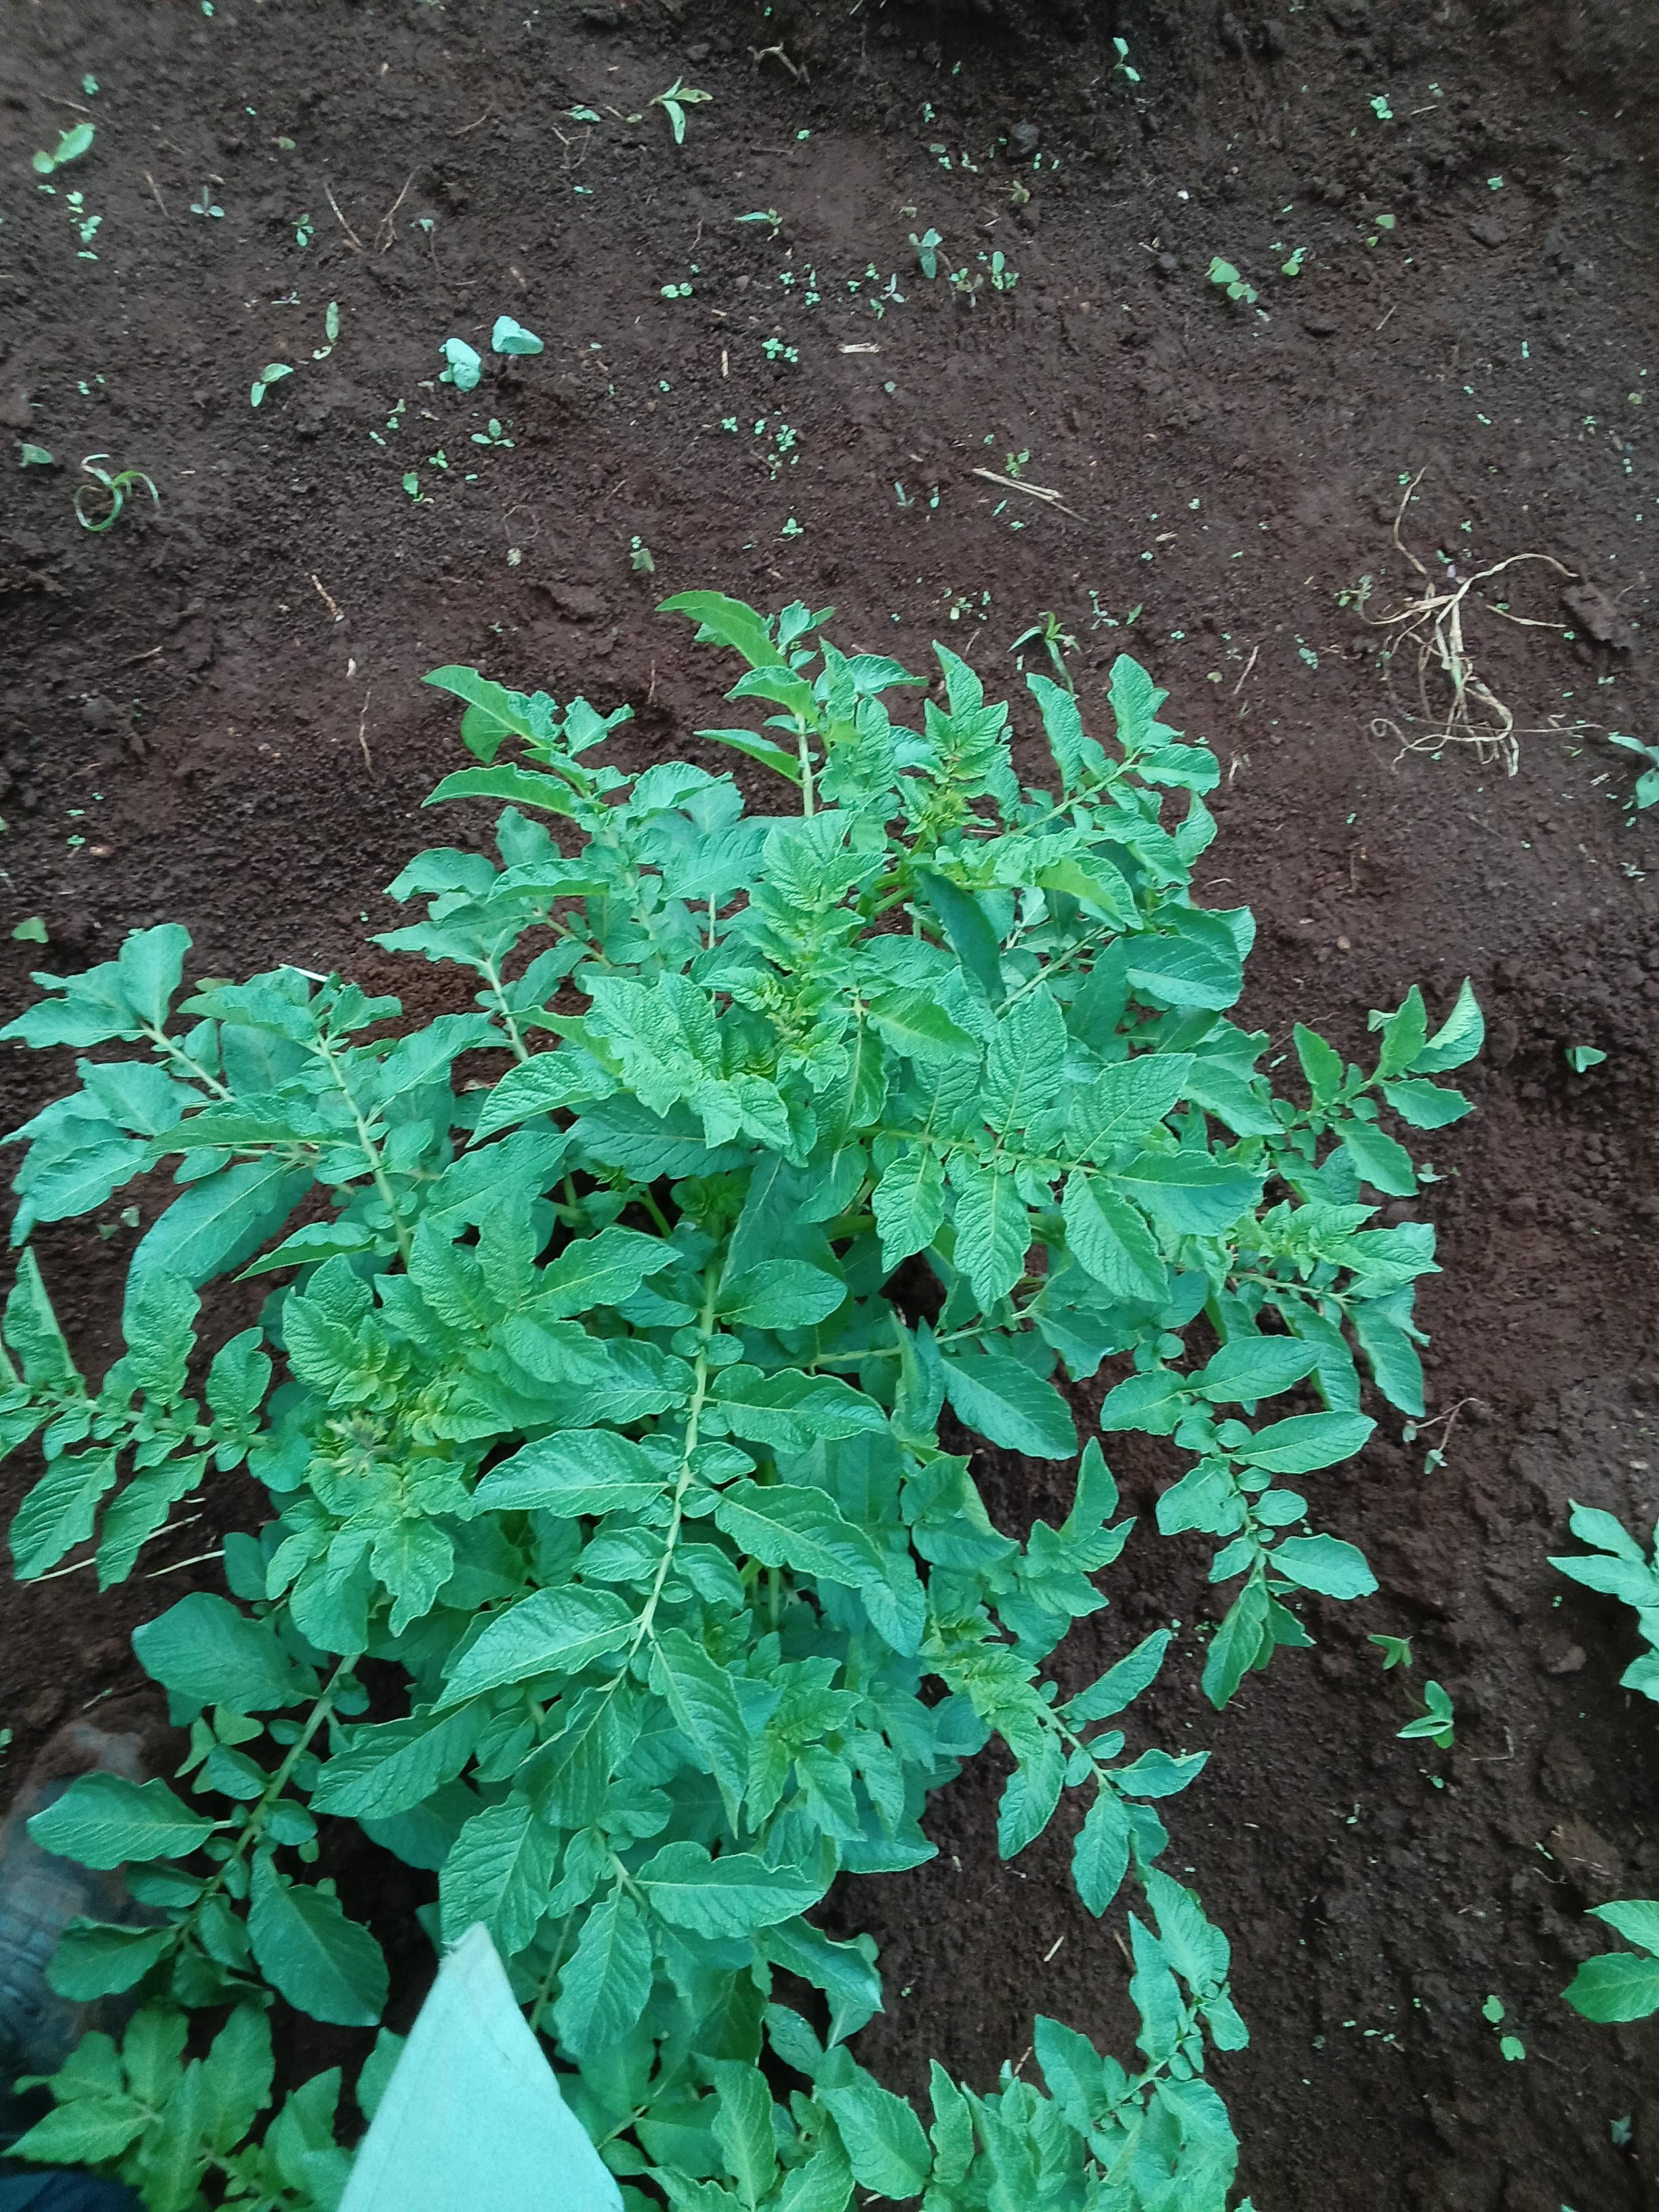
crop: potato
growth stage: vegetative
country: Kenya
